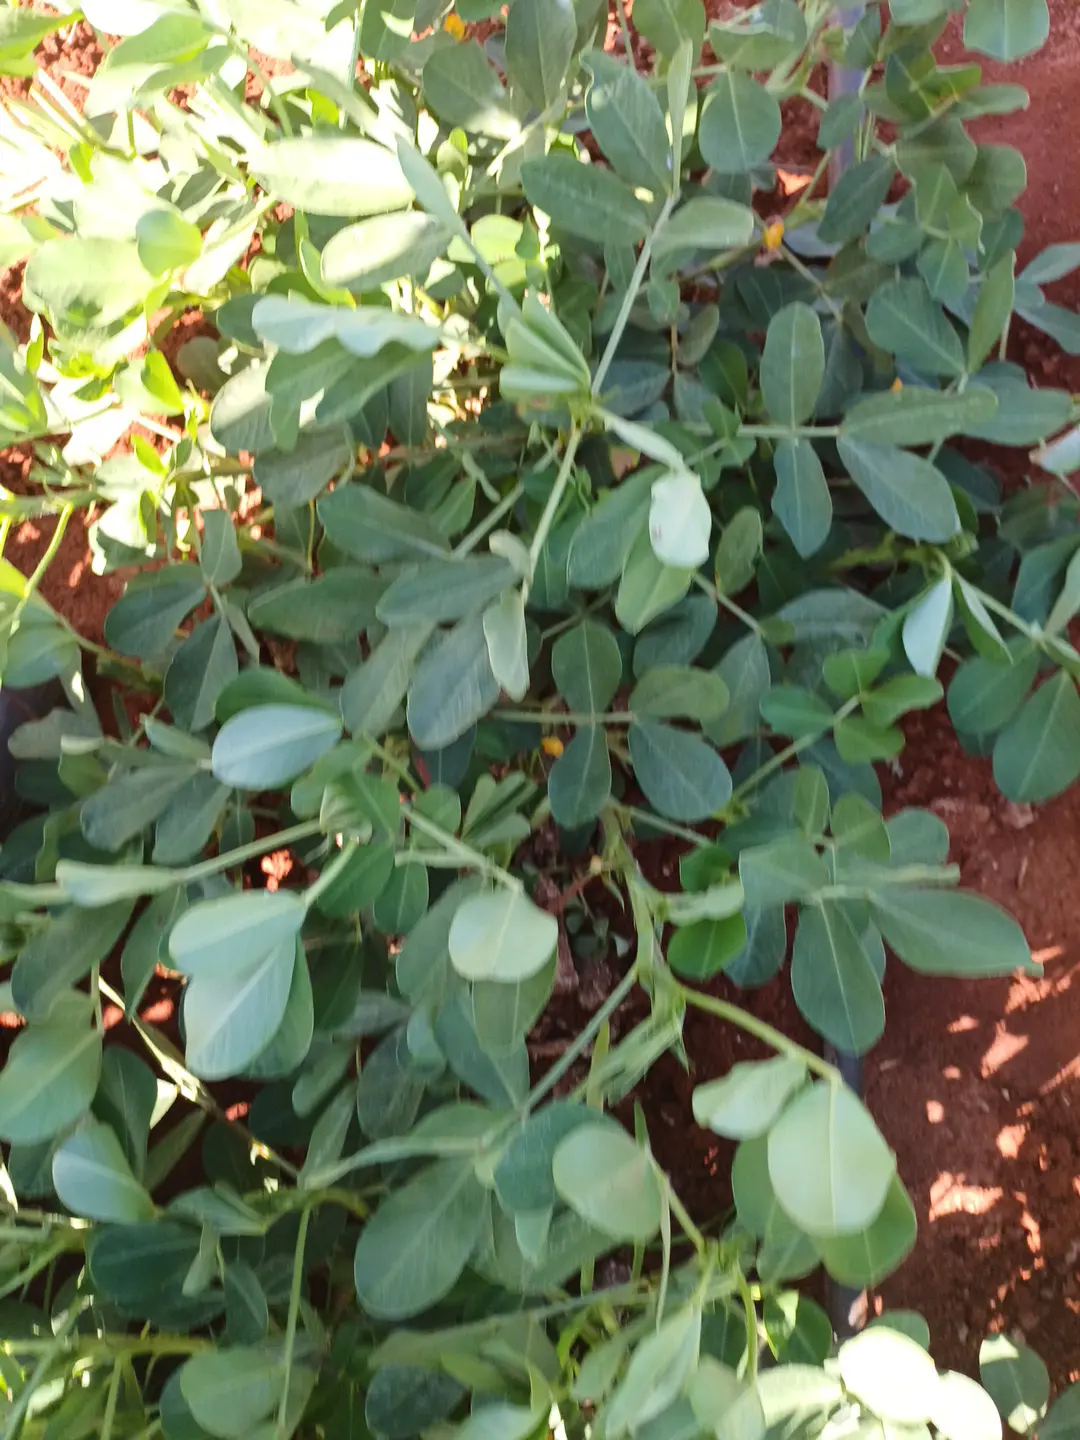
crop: groundnut
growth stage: flowering
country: Kenya
